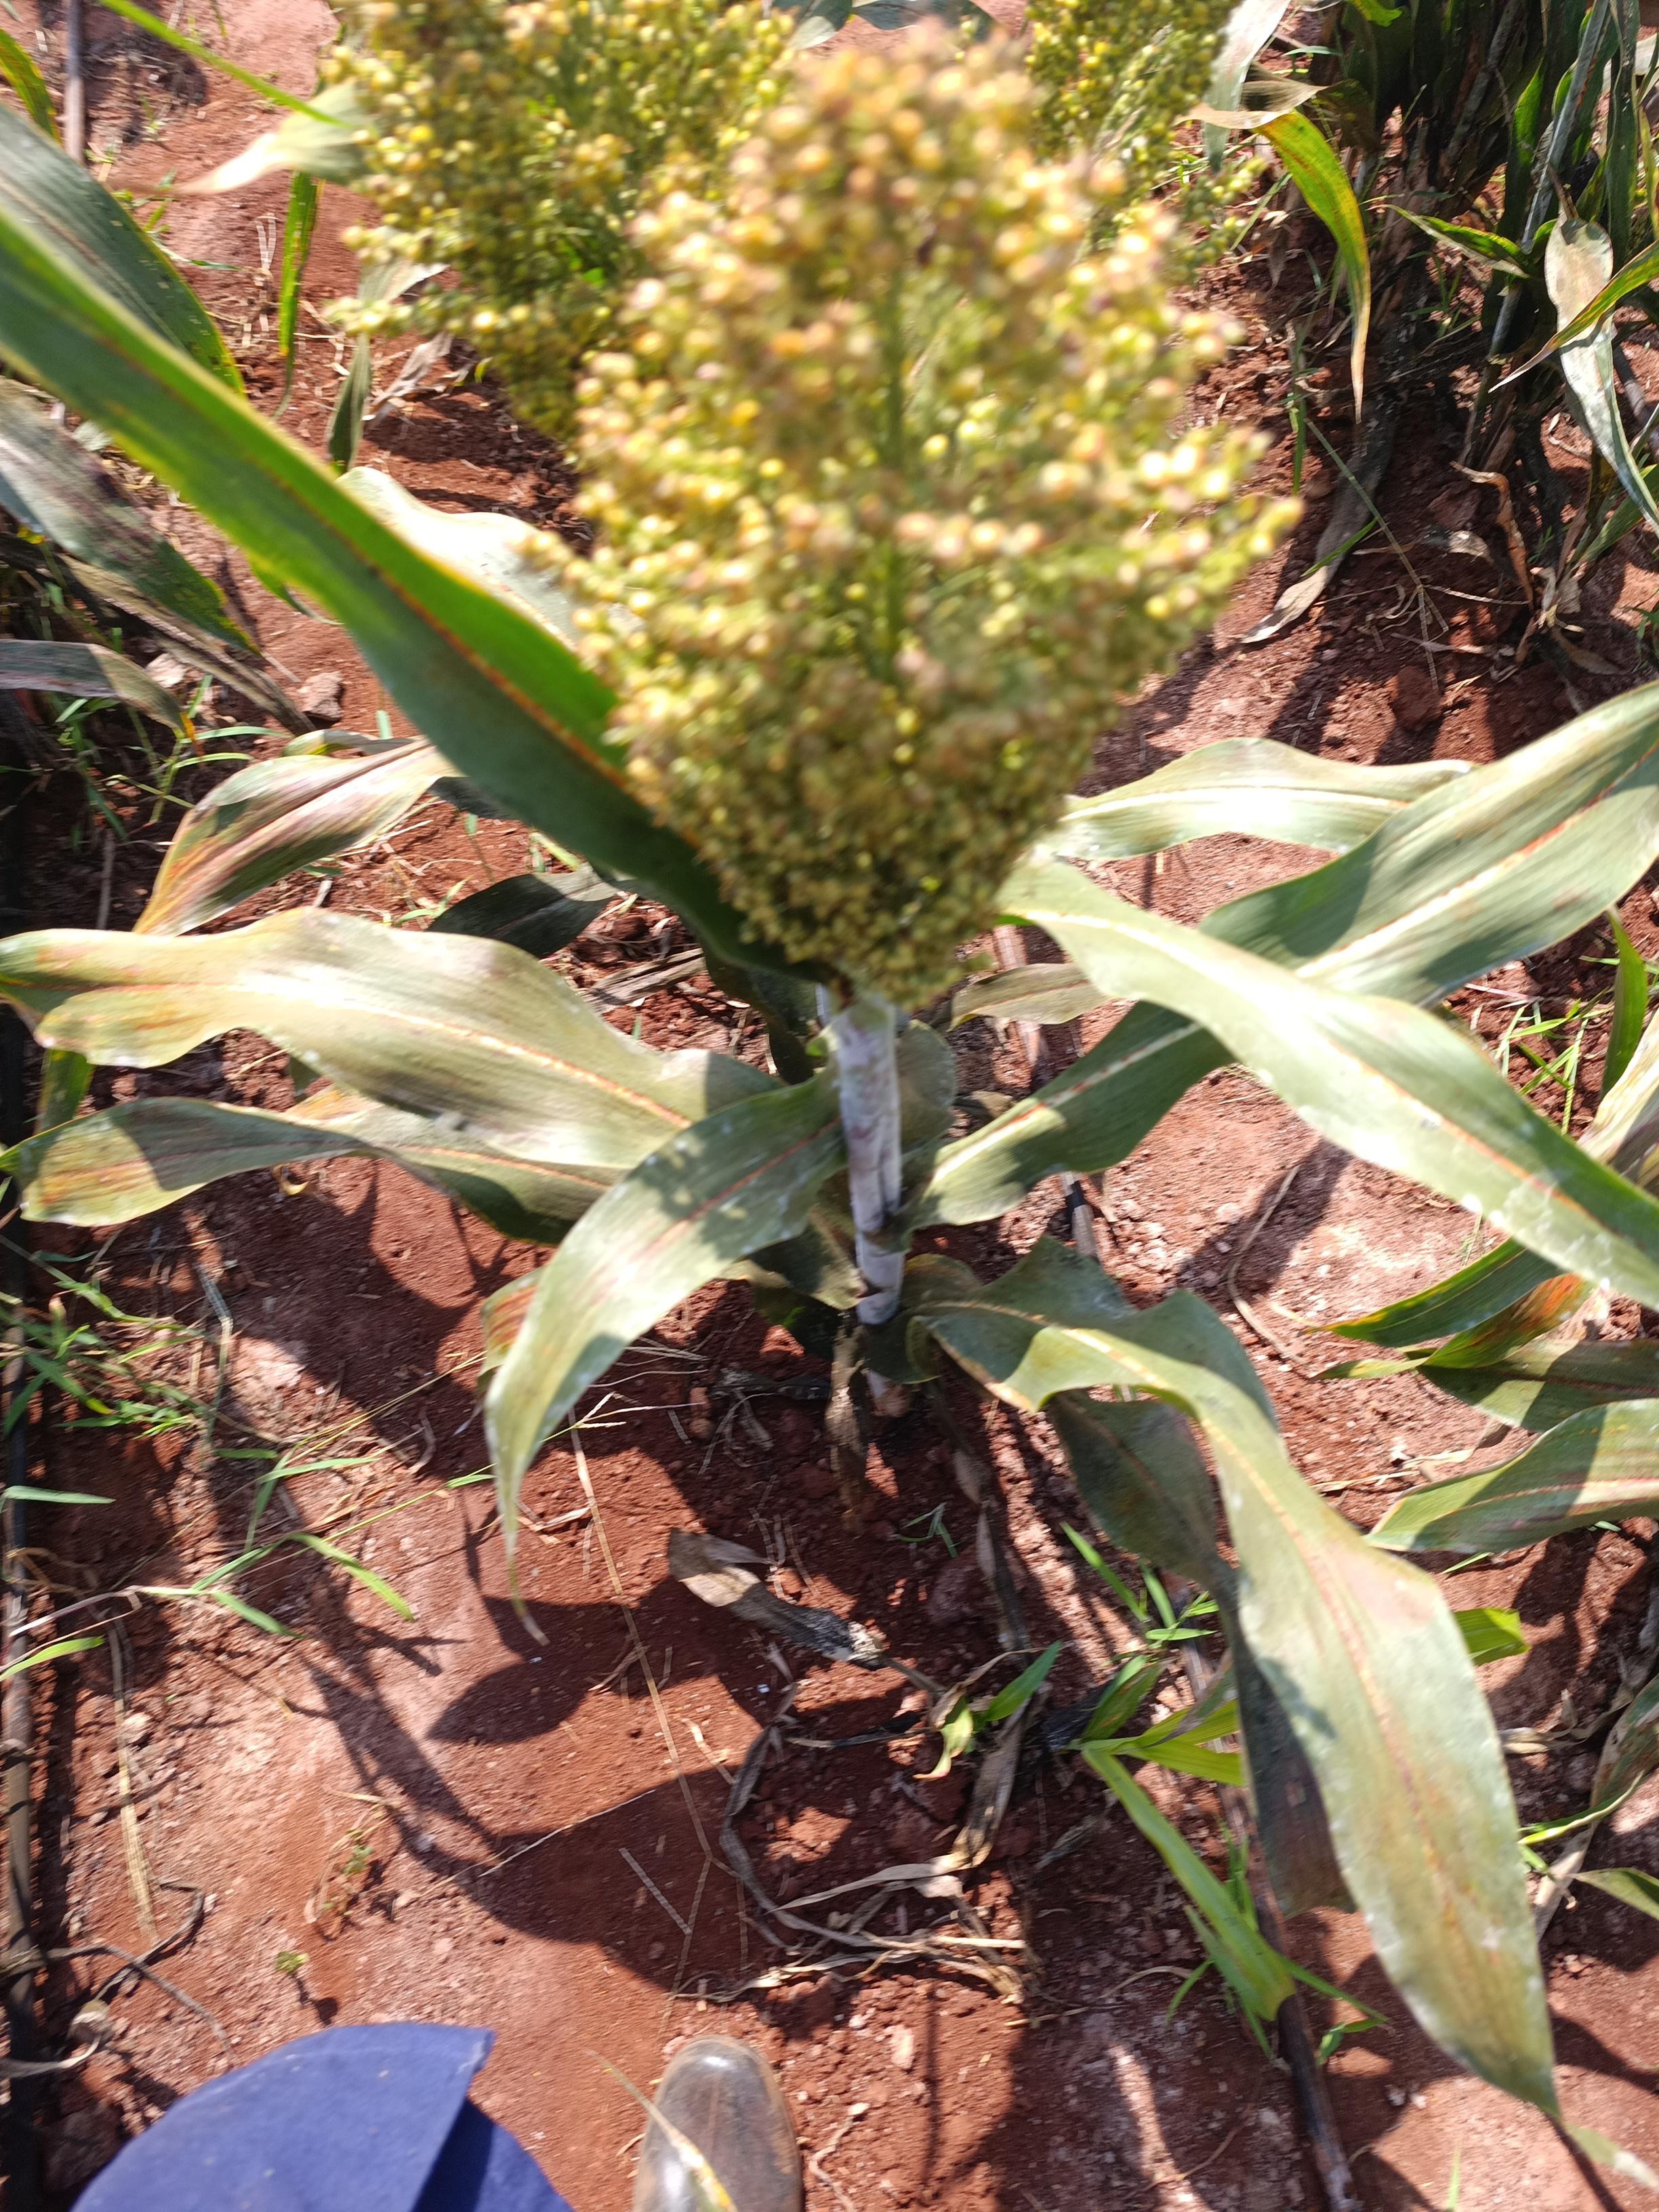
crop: sorghum
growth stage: filling grain
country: Kenya
